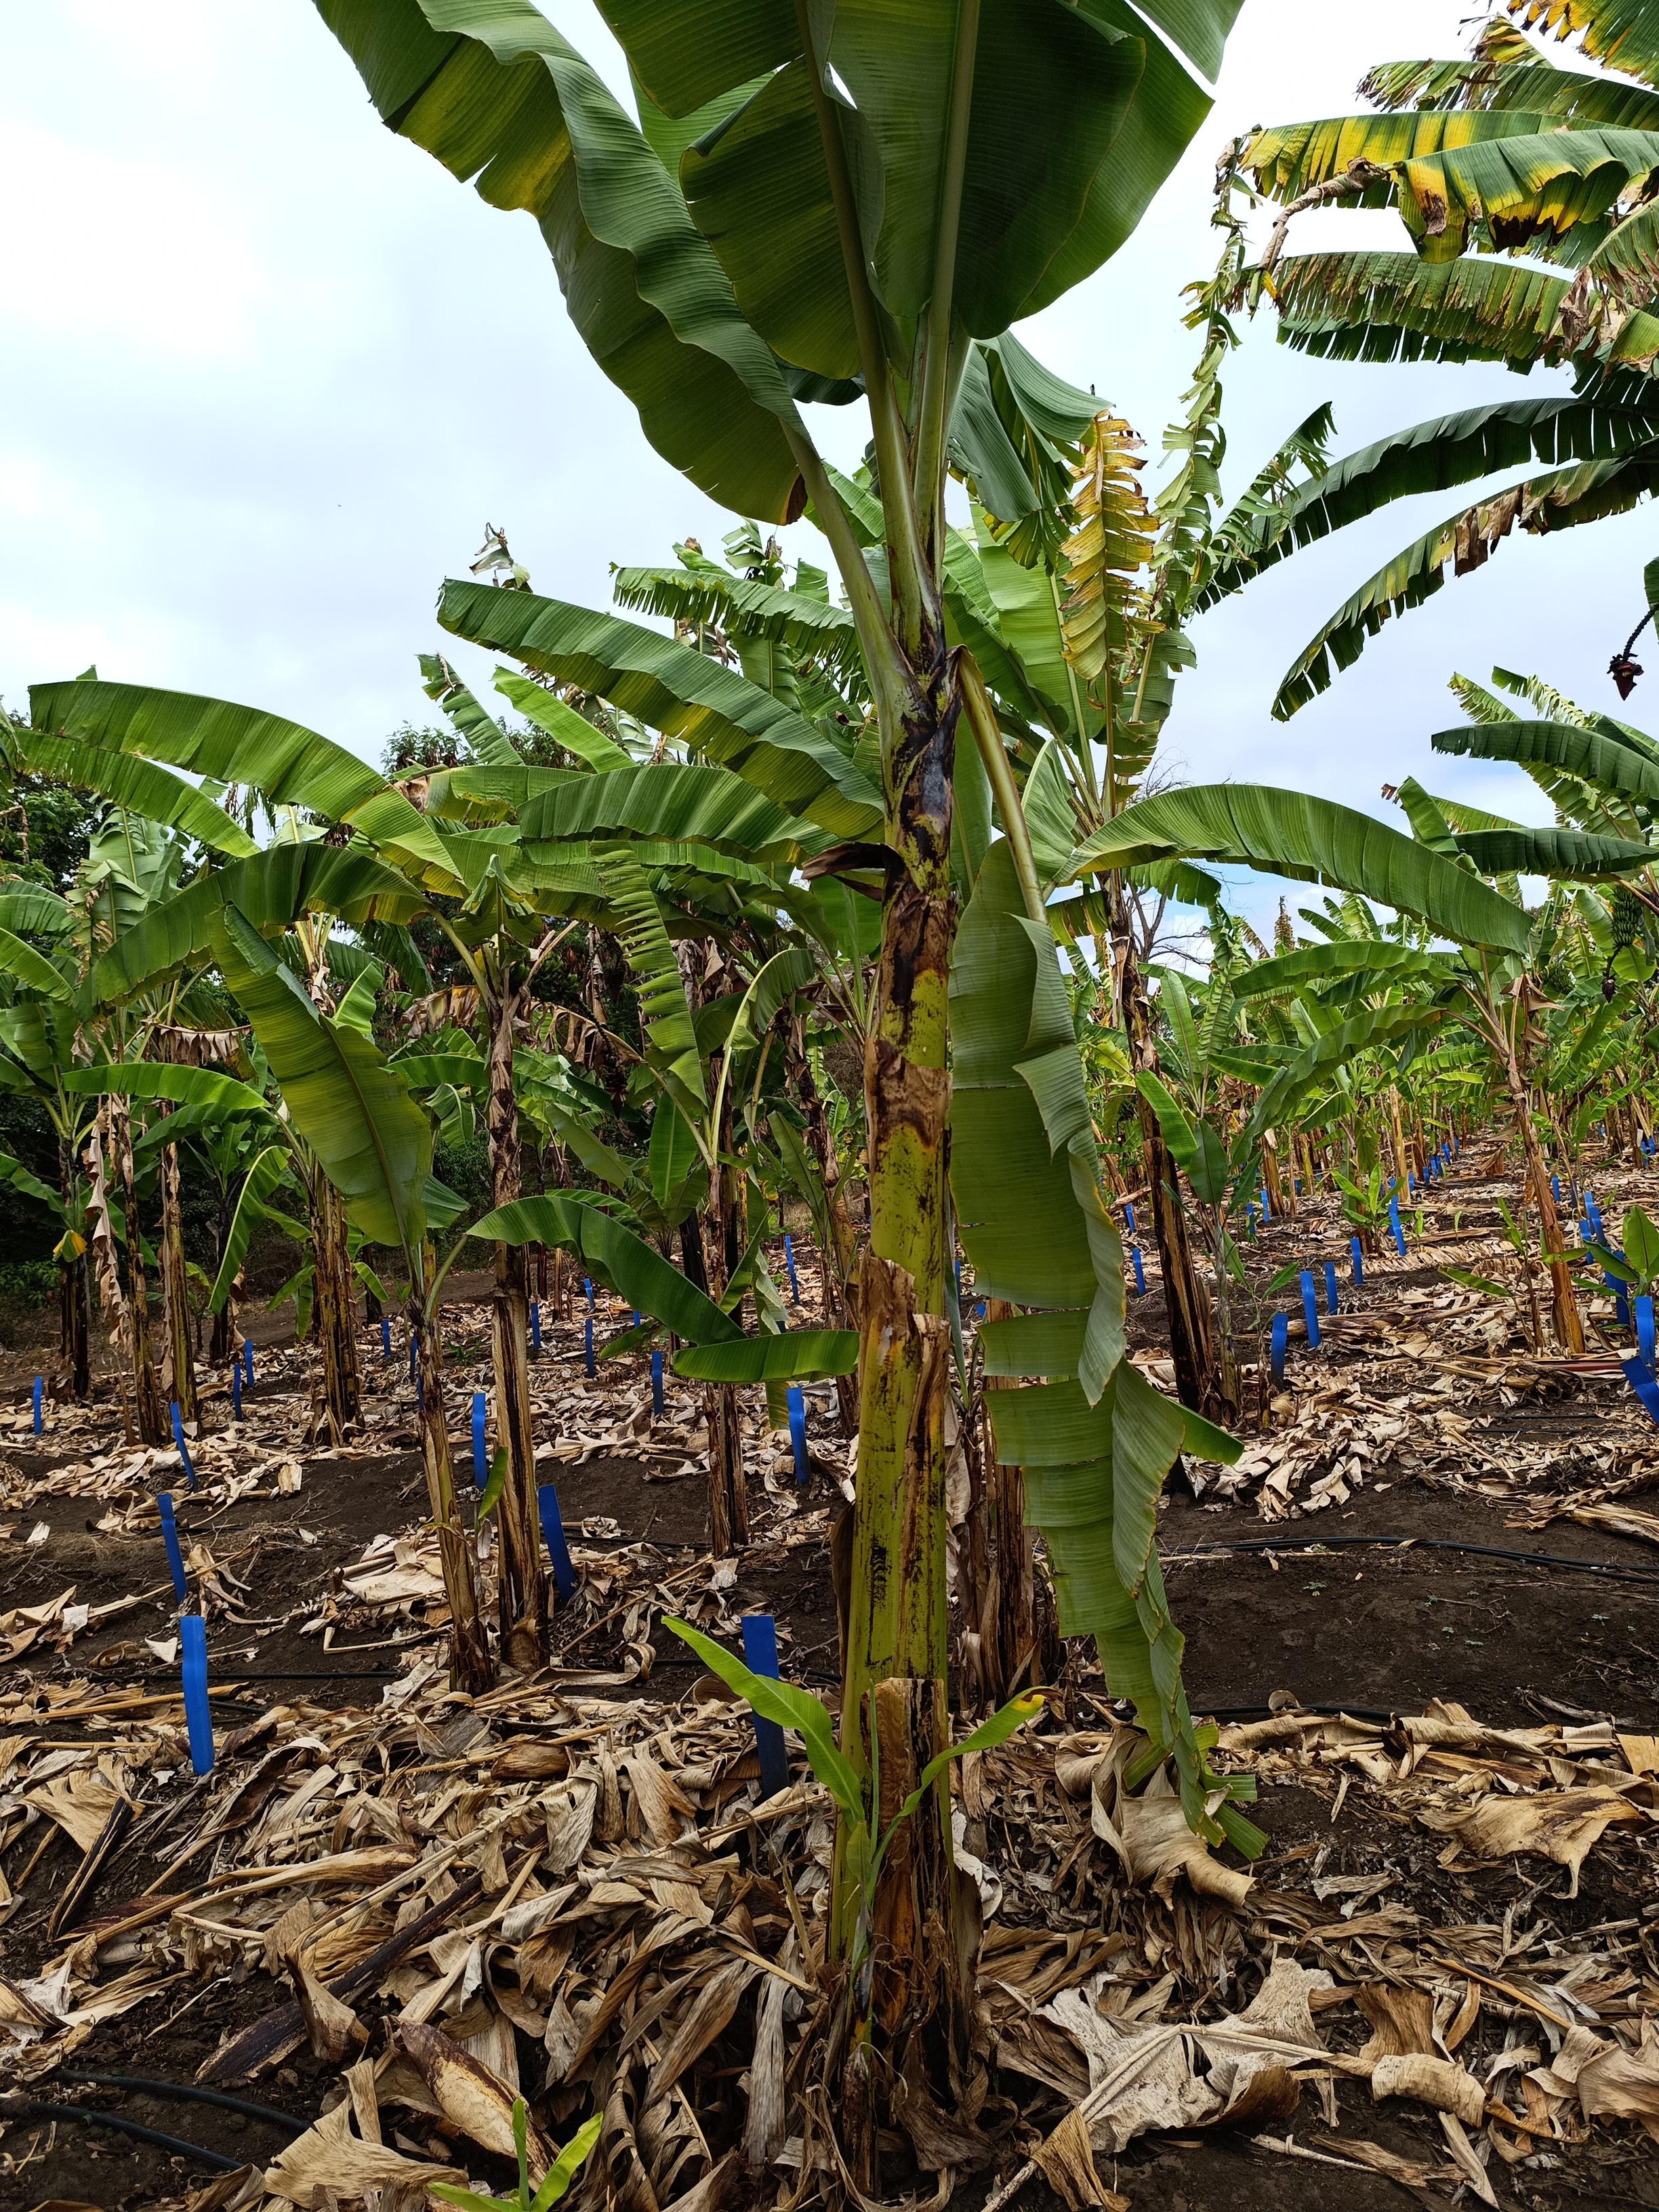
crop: banana
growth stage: vegetative
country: Tanzania
